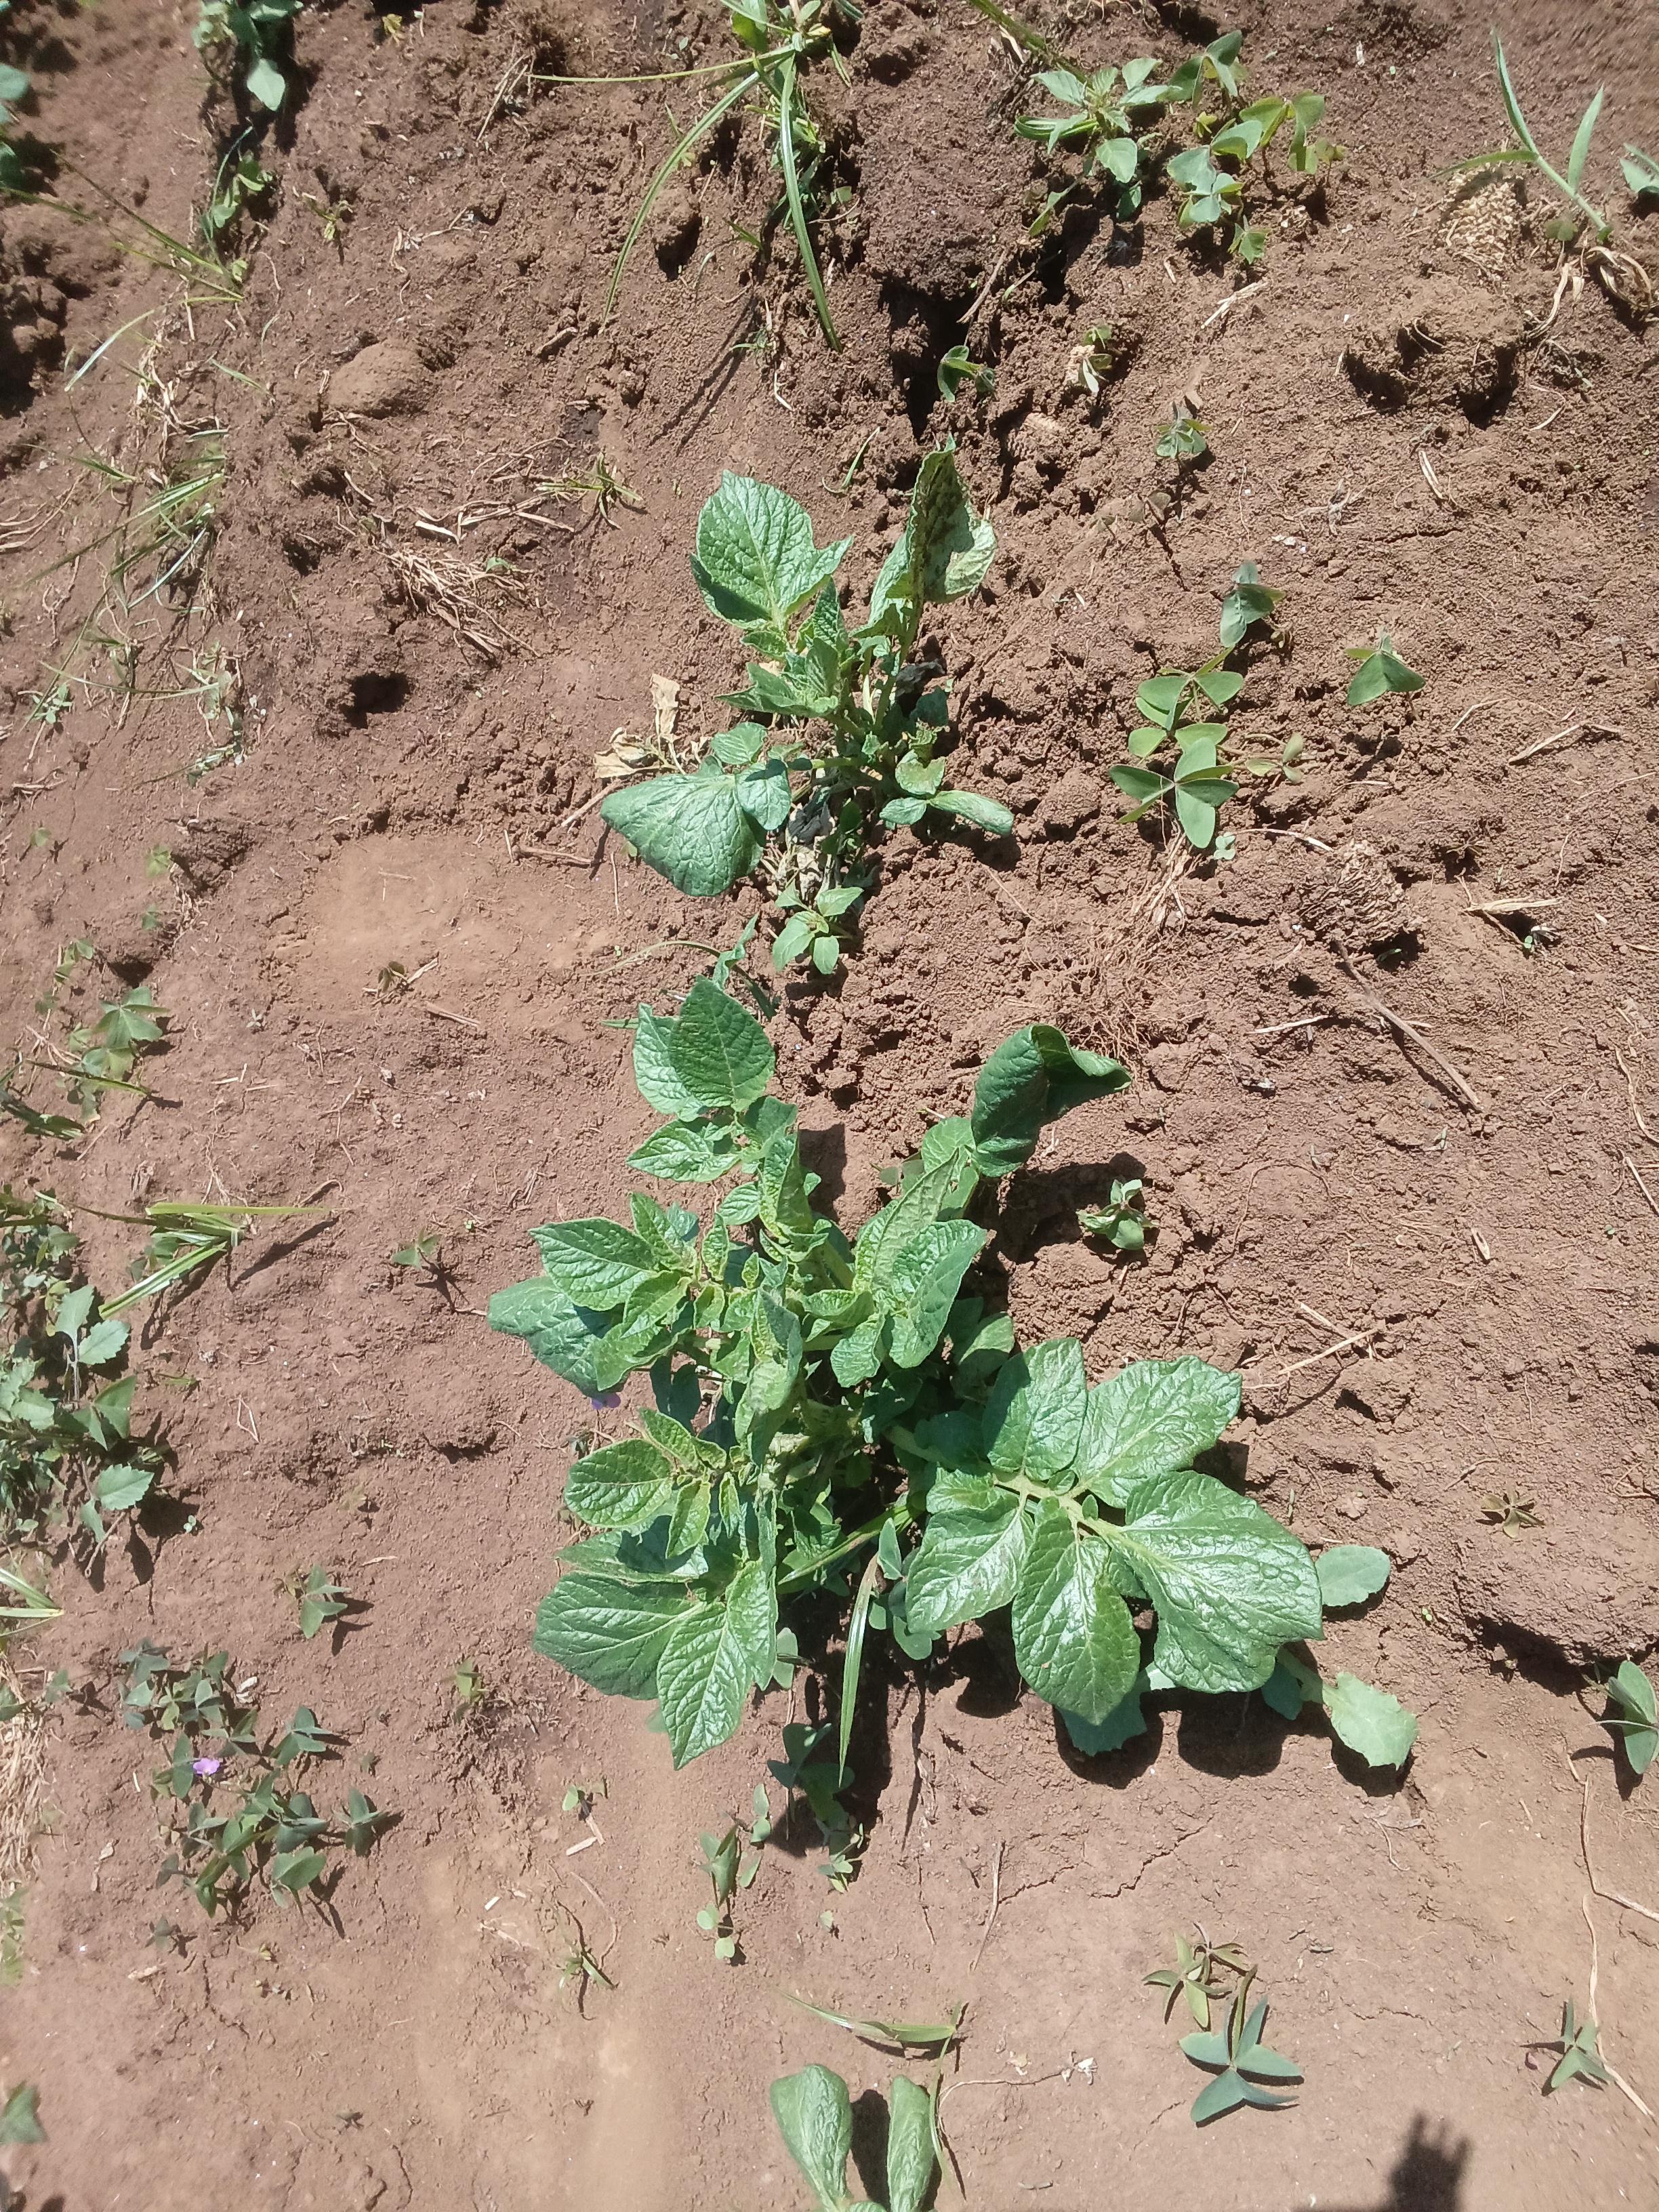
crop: potato
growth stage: vegetative
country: Kenya
